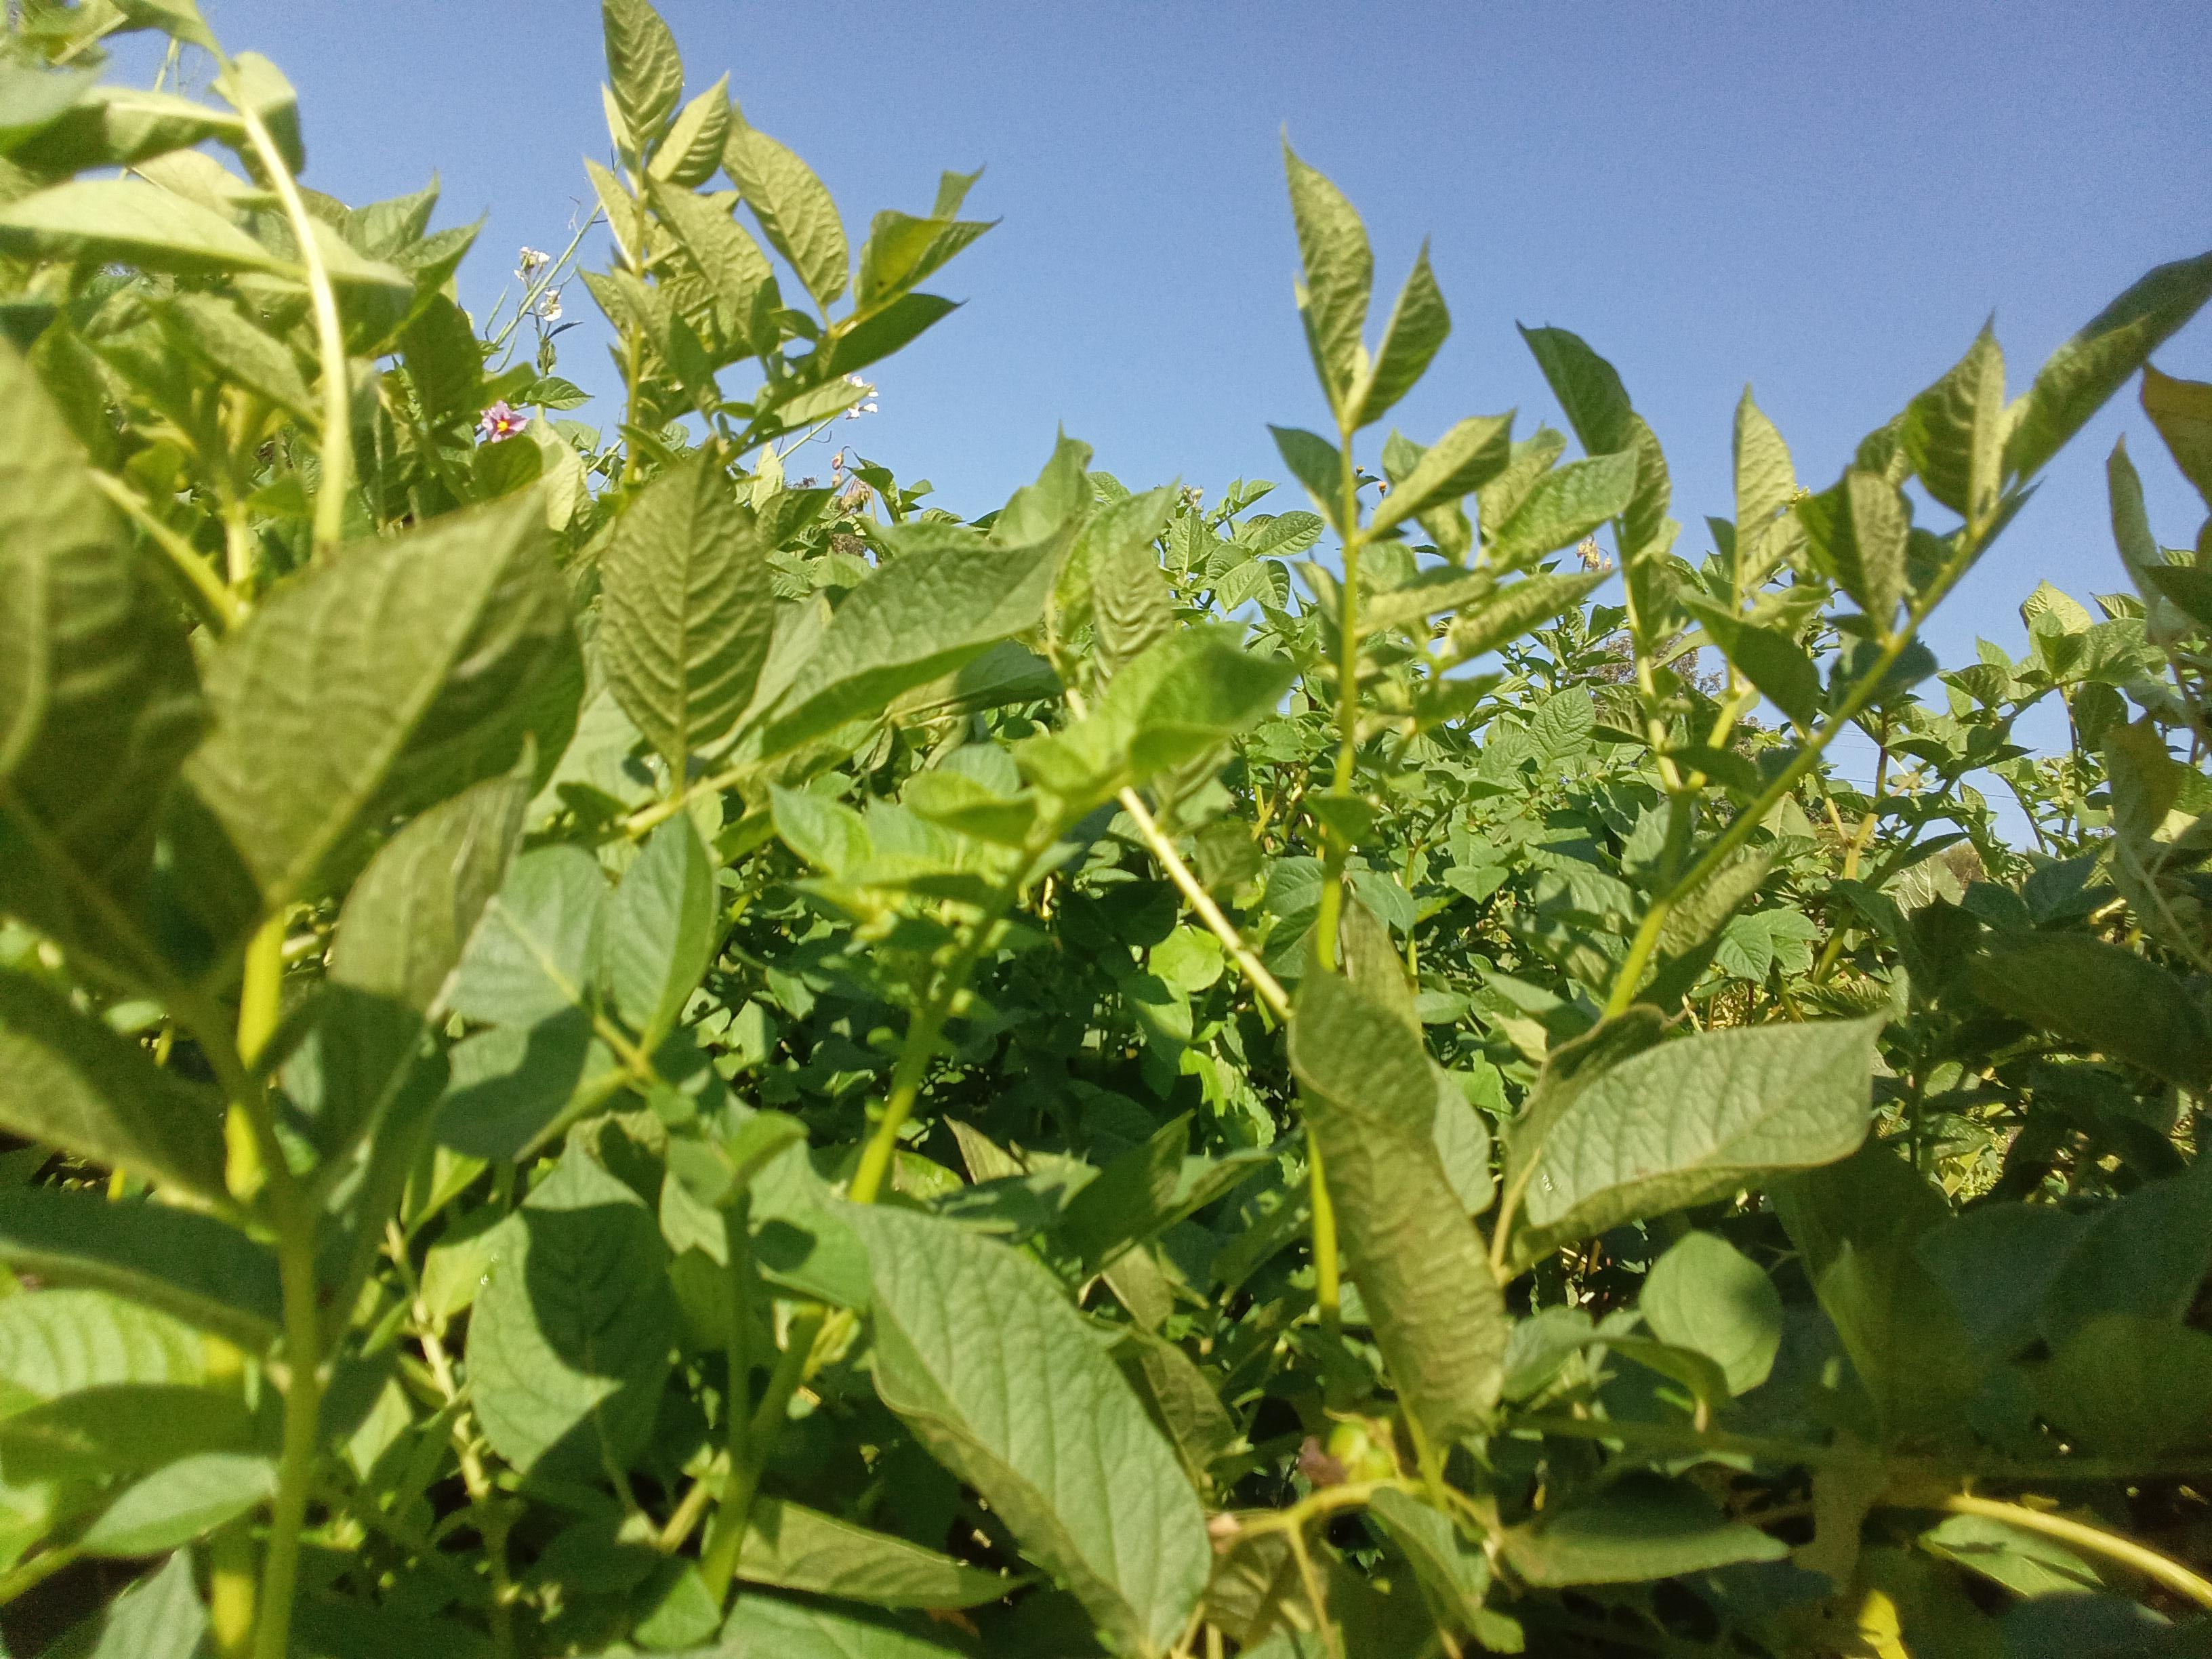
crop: potato
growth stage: maturity
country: Kenya
